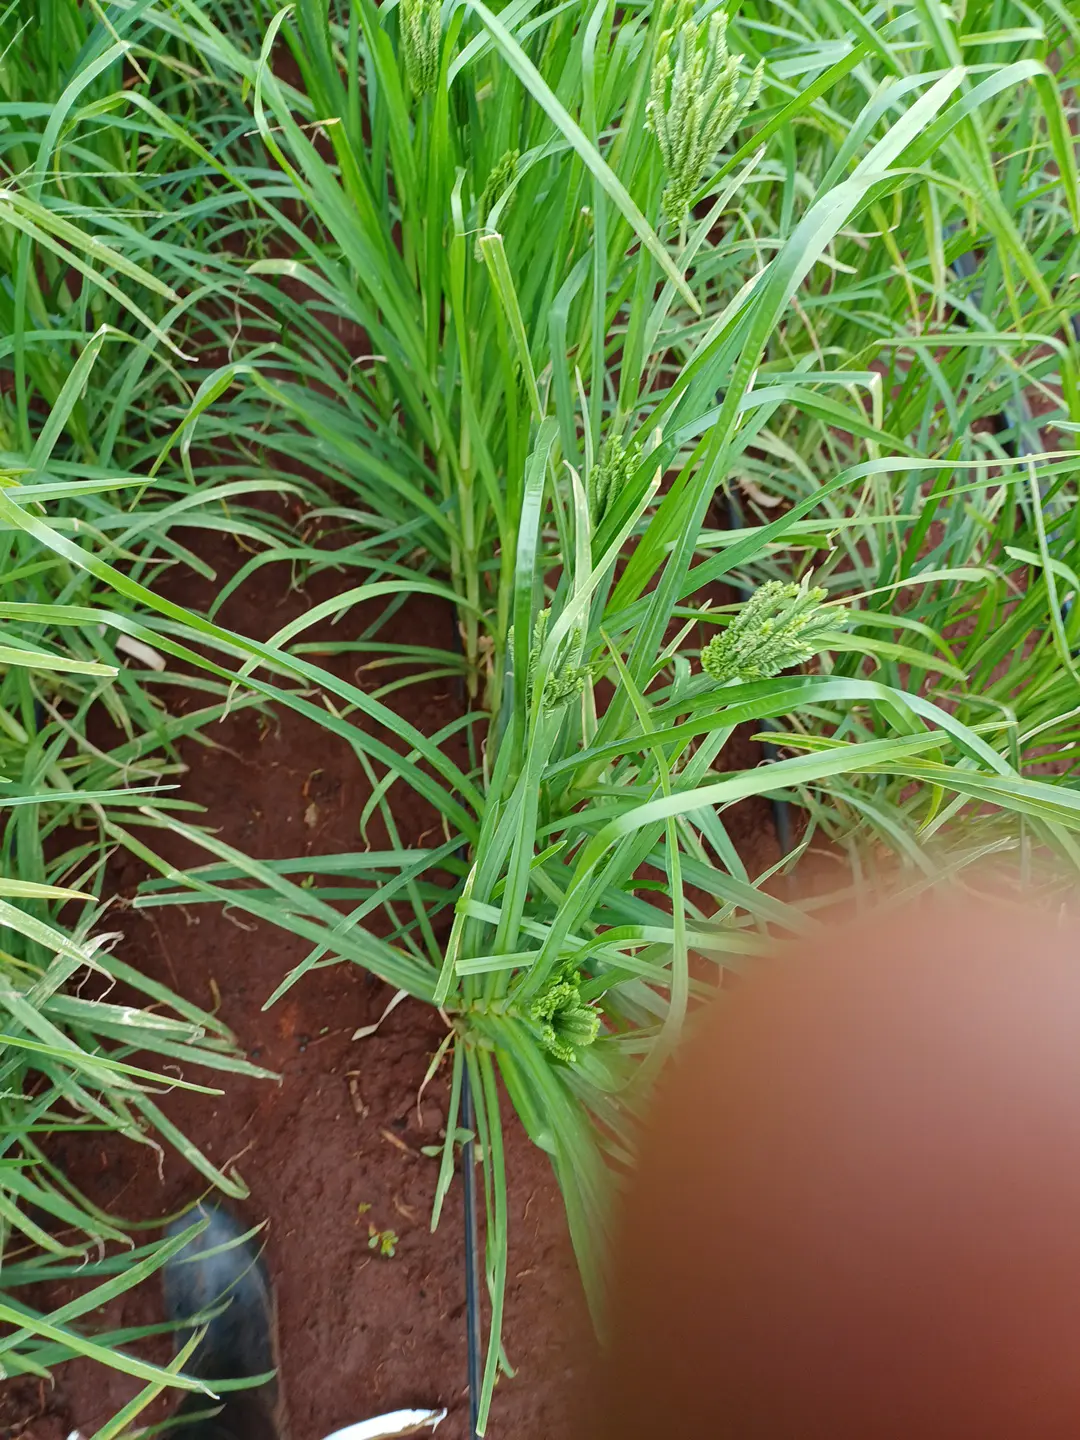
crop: finger millet
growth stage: flowering
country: Kenya
